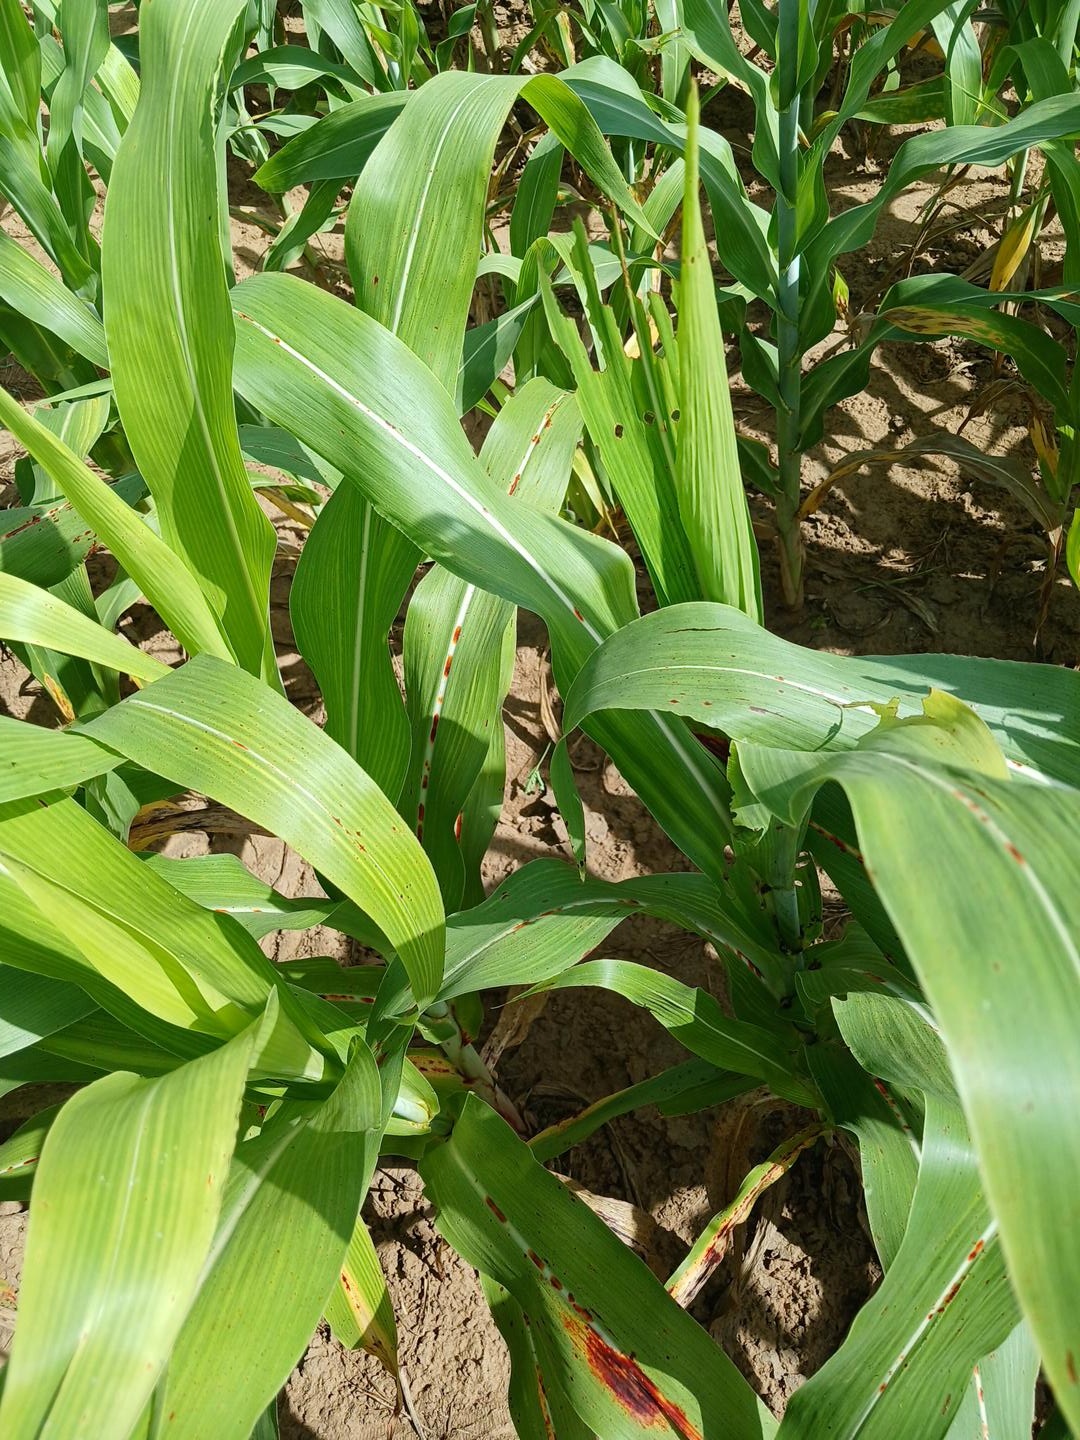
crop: sorghum
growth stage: vegetative
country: Senegal
